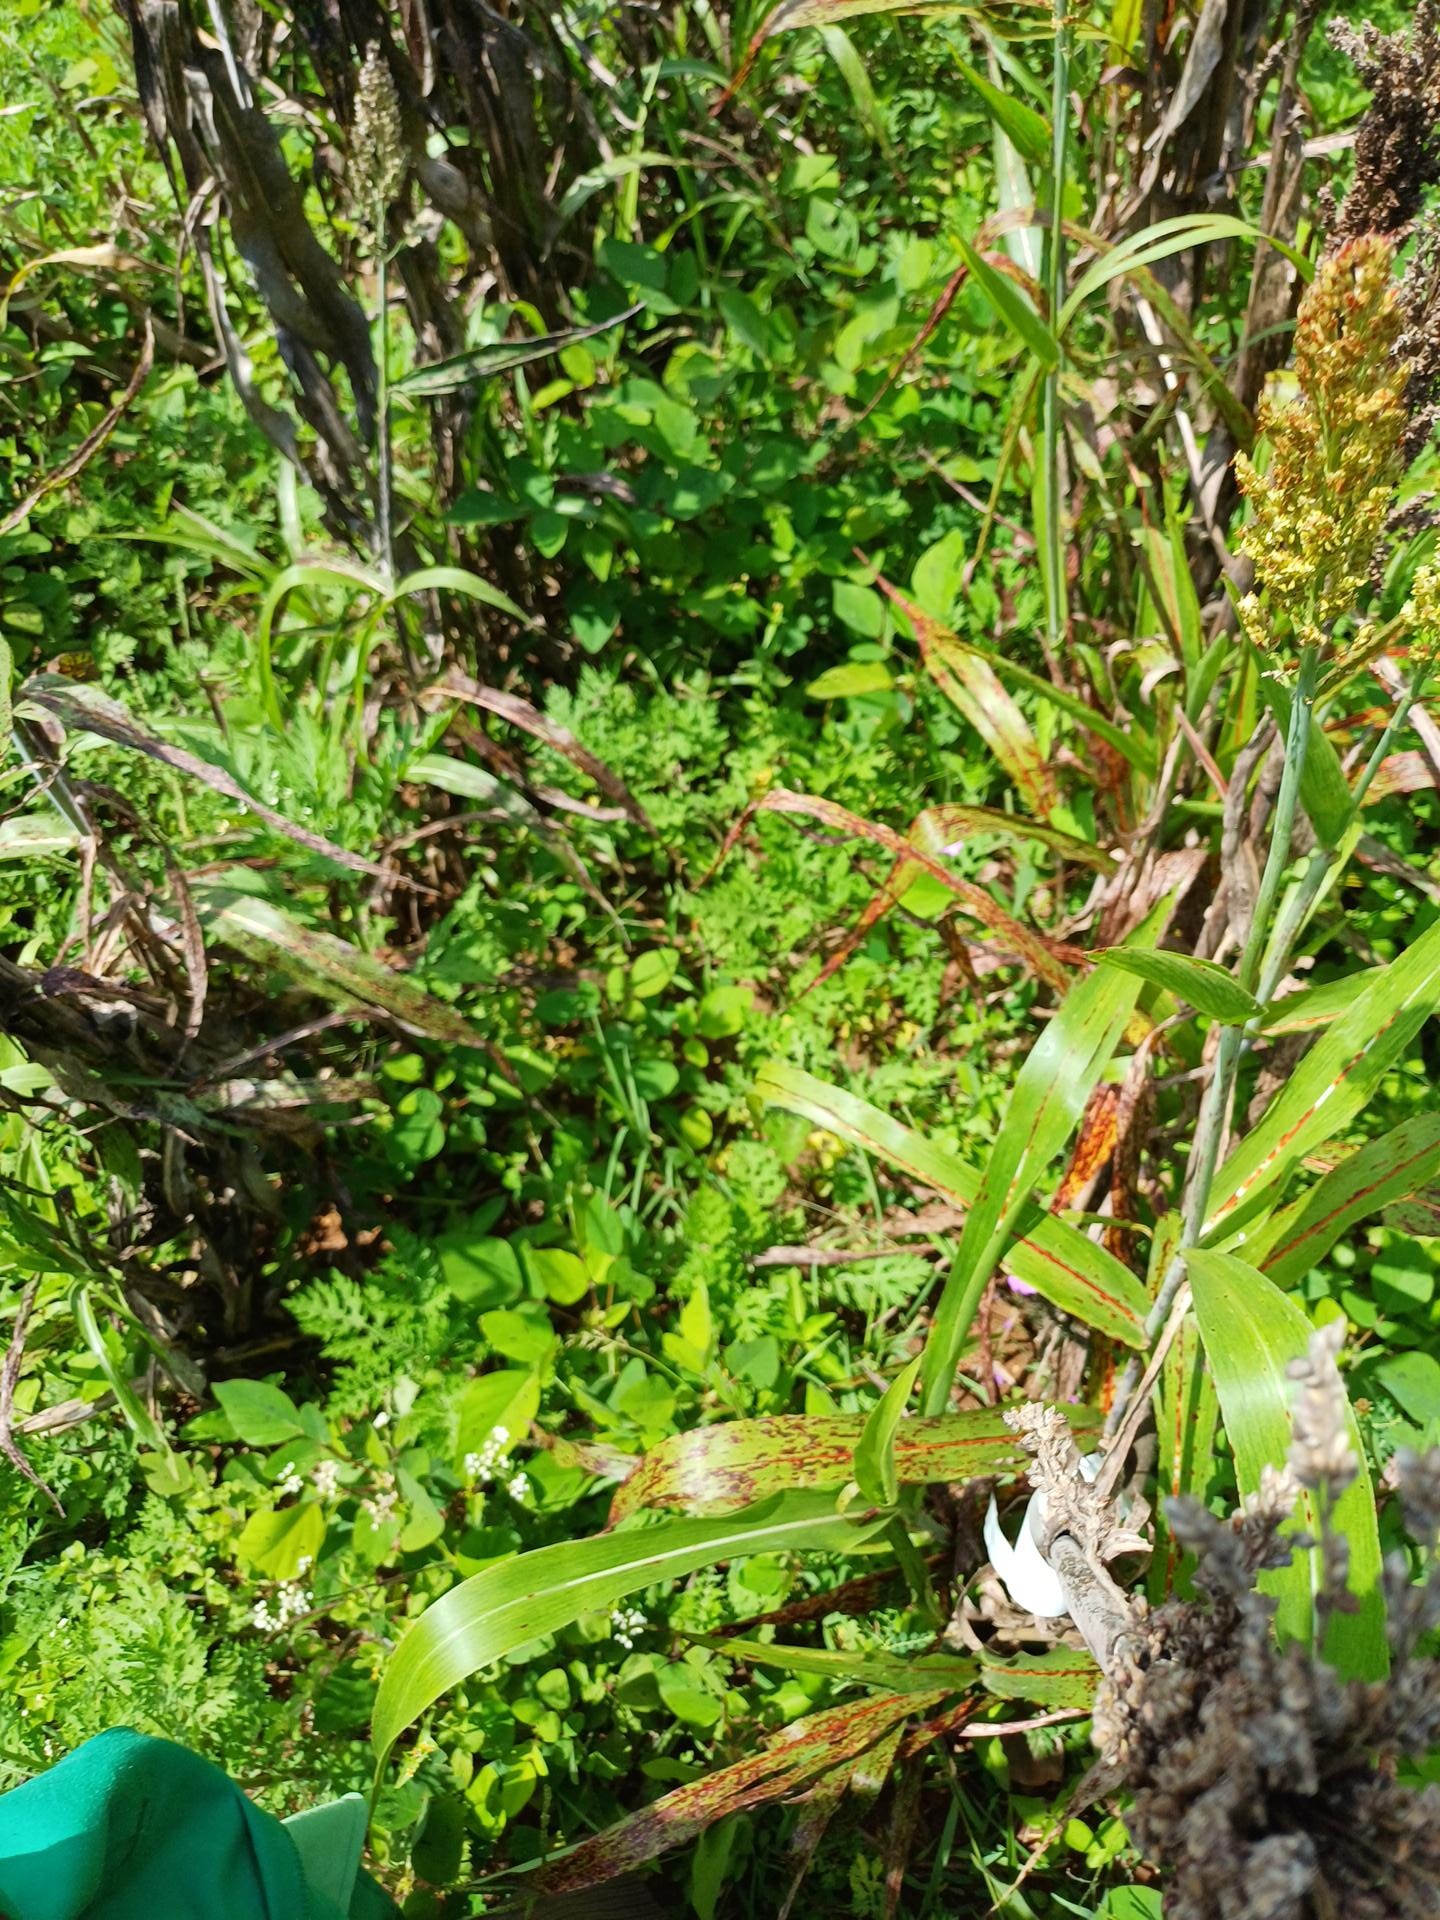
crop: sorghum
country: Kenya
